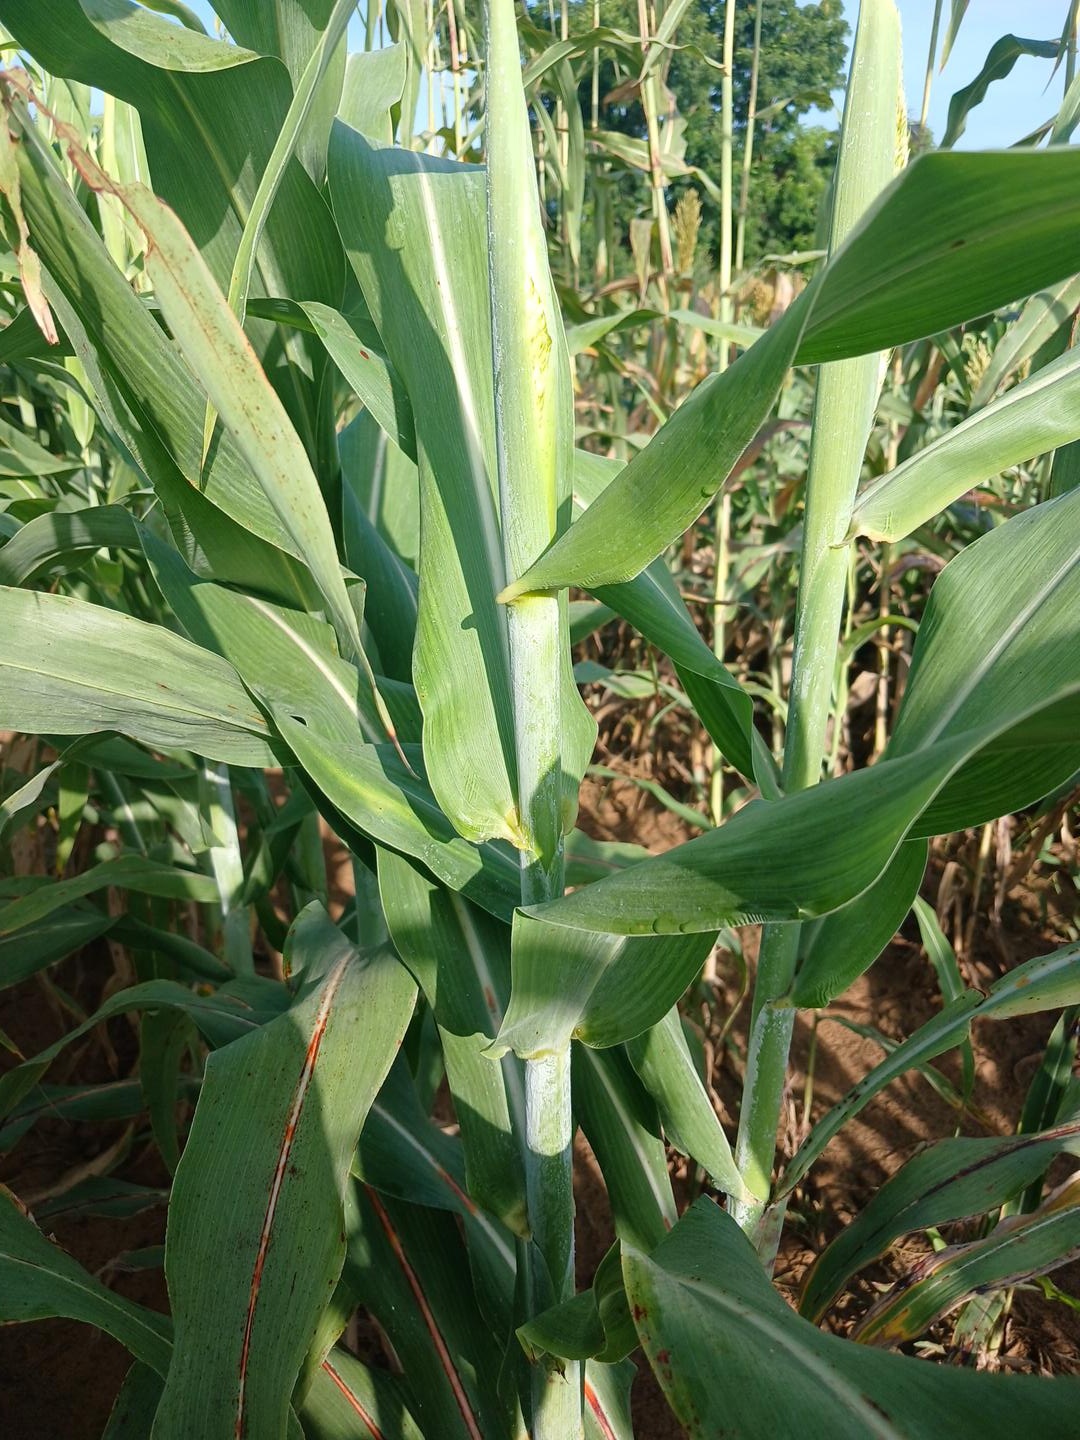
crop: sorghum
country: Senegal
